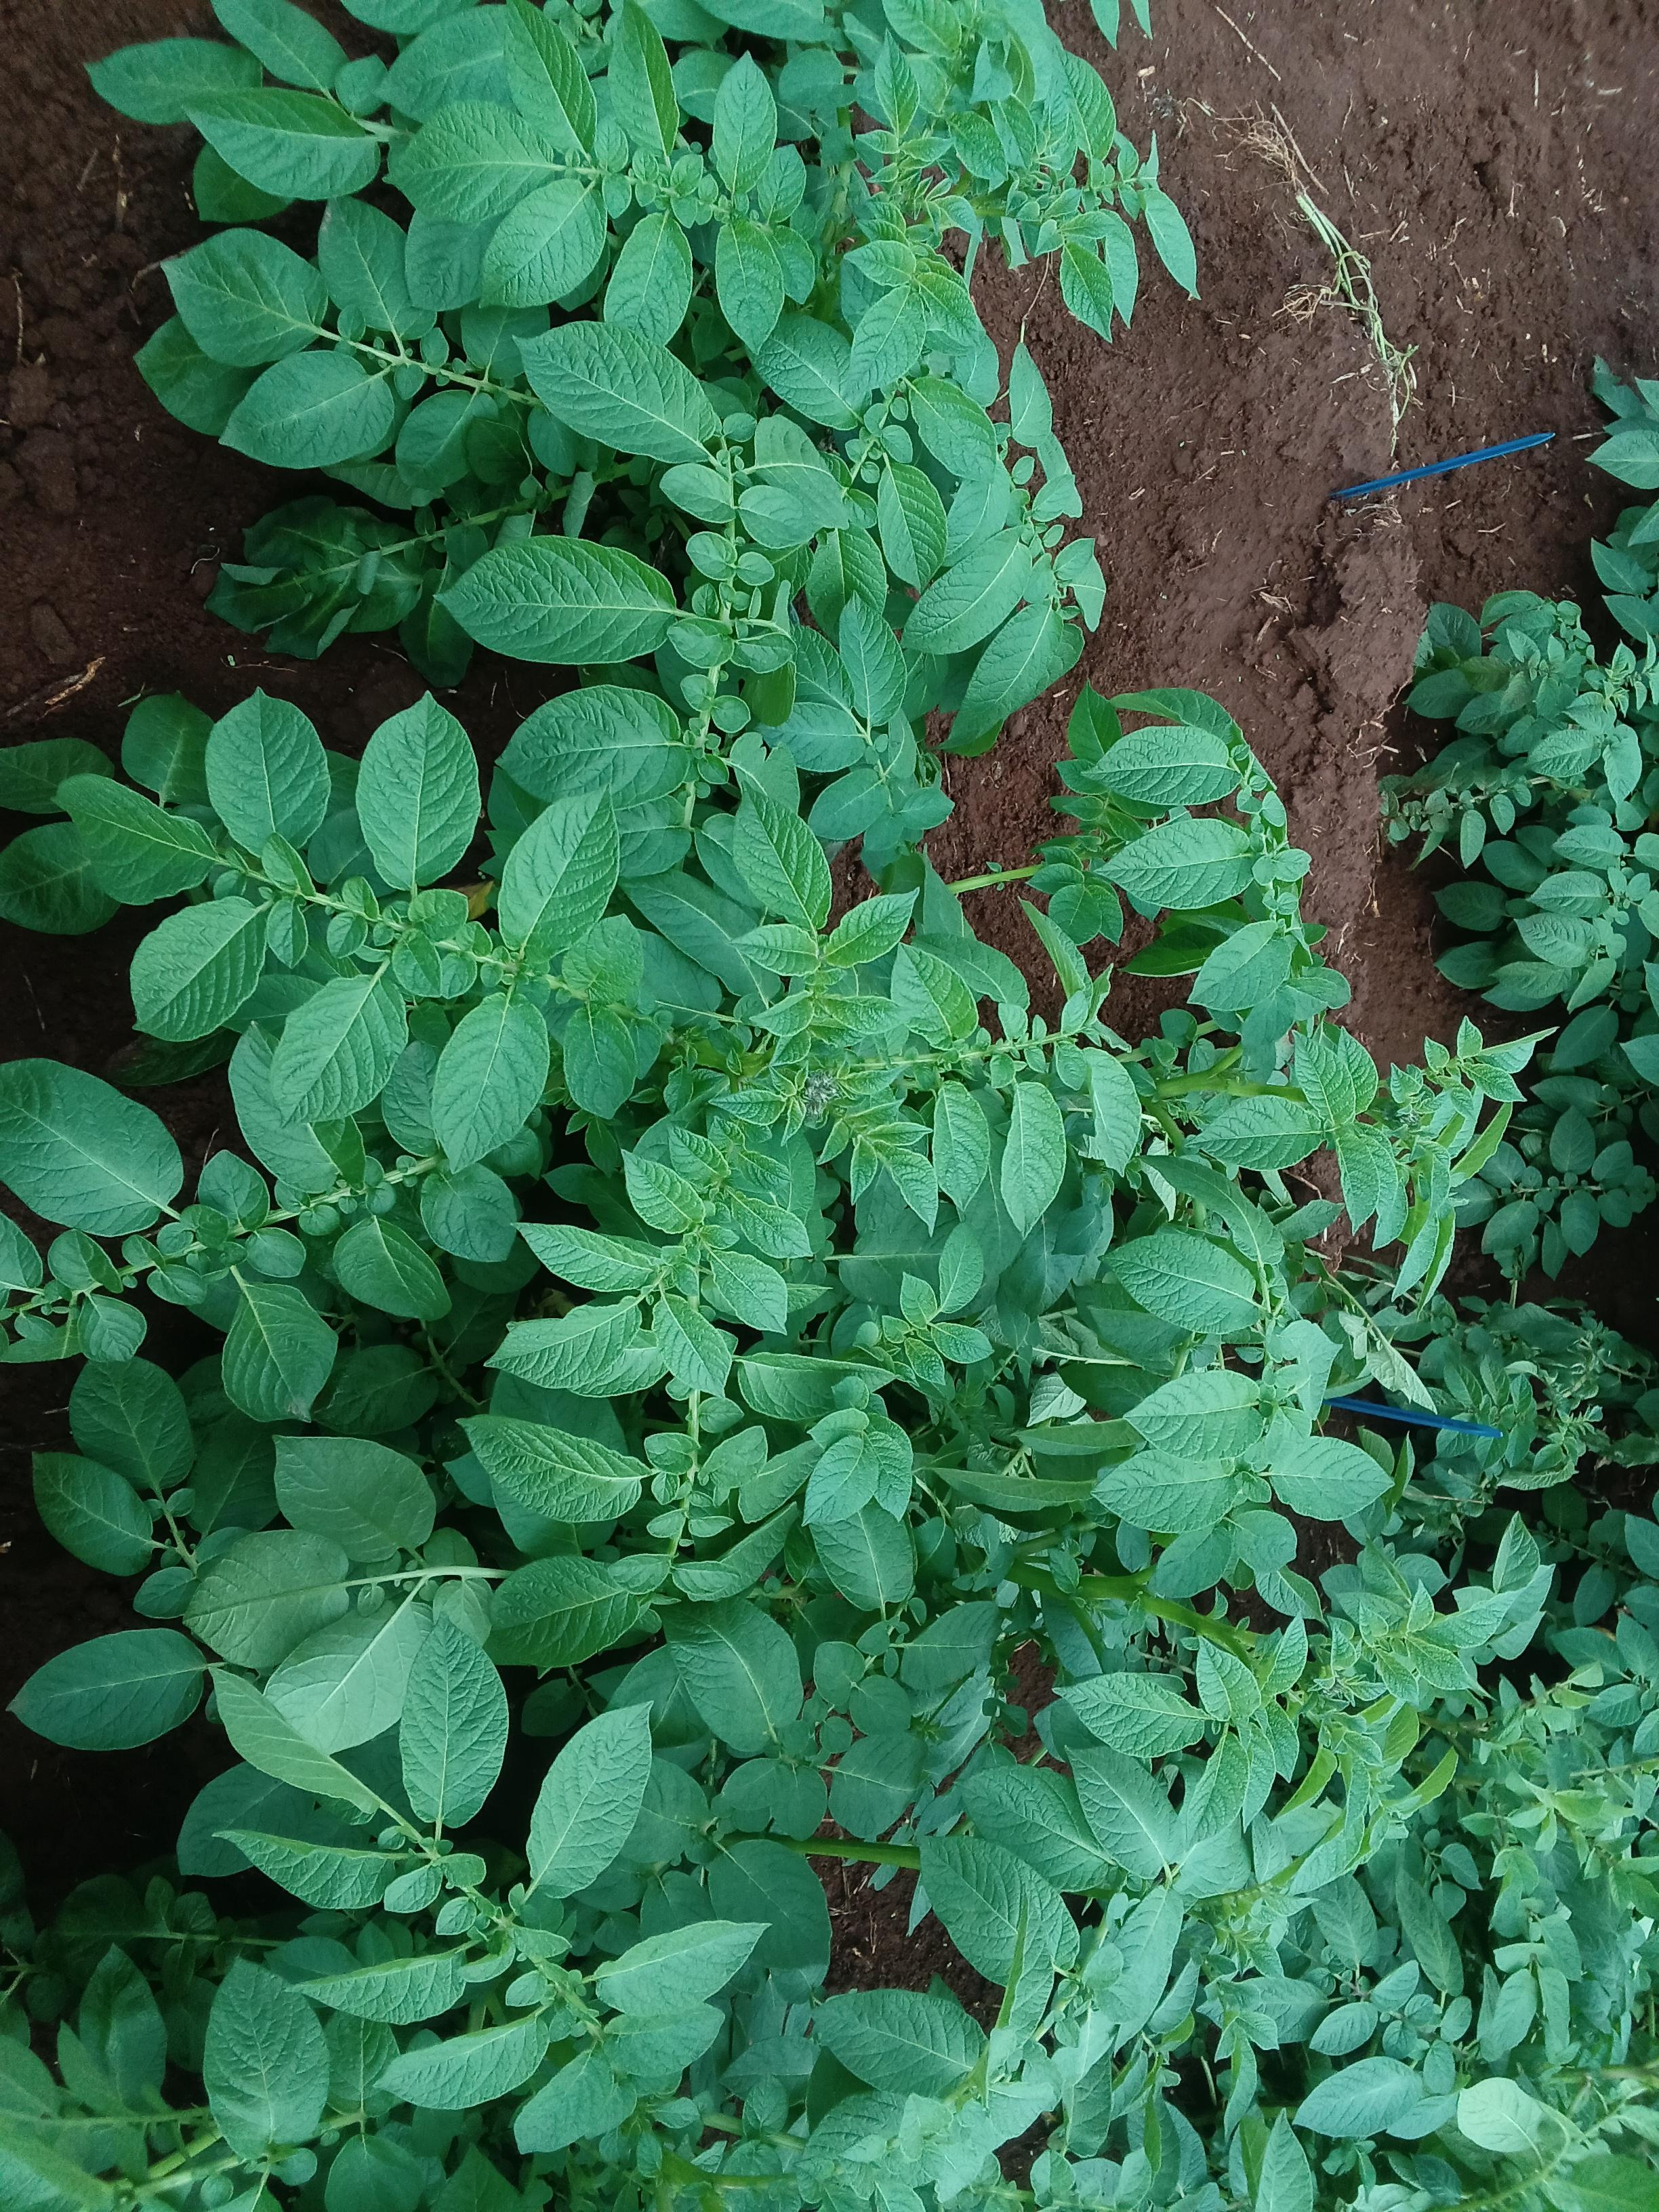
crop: potato
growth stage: vegetative
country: Kenya
